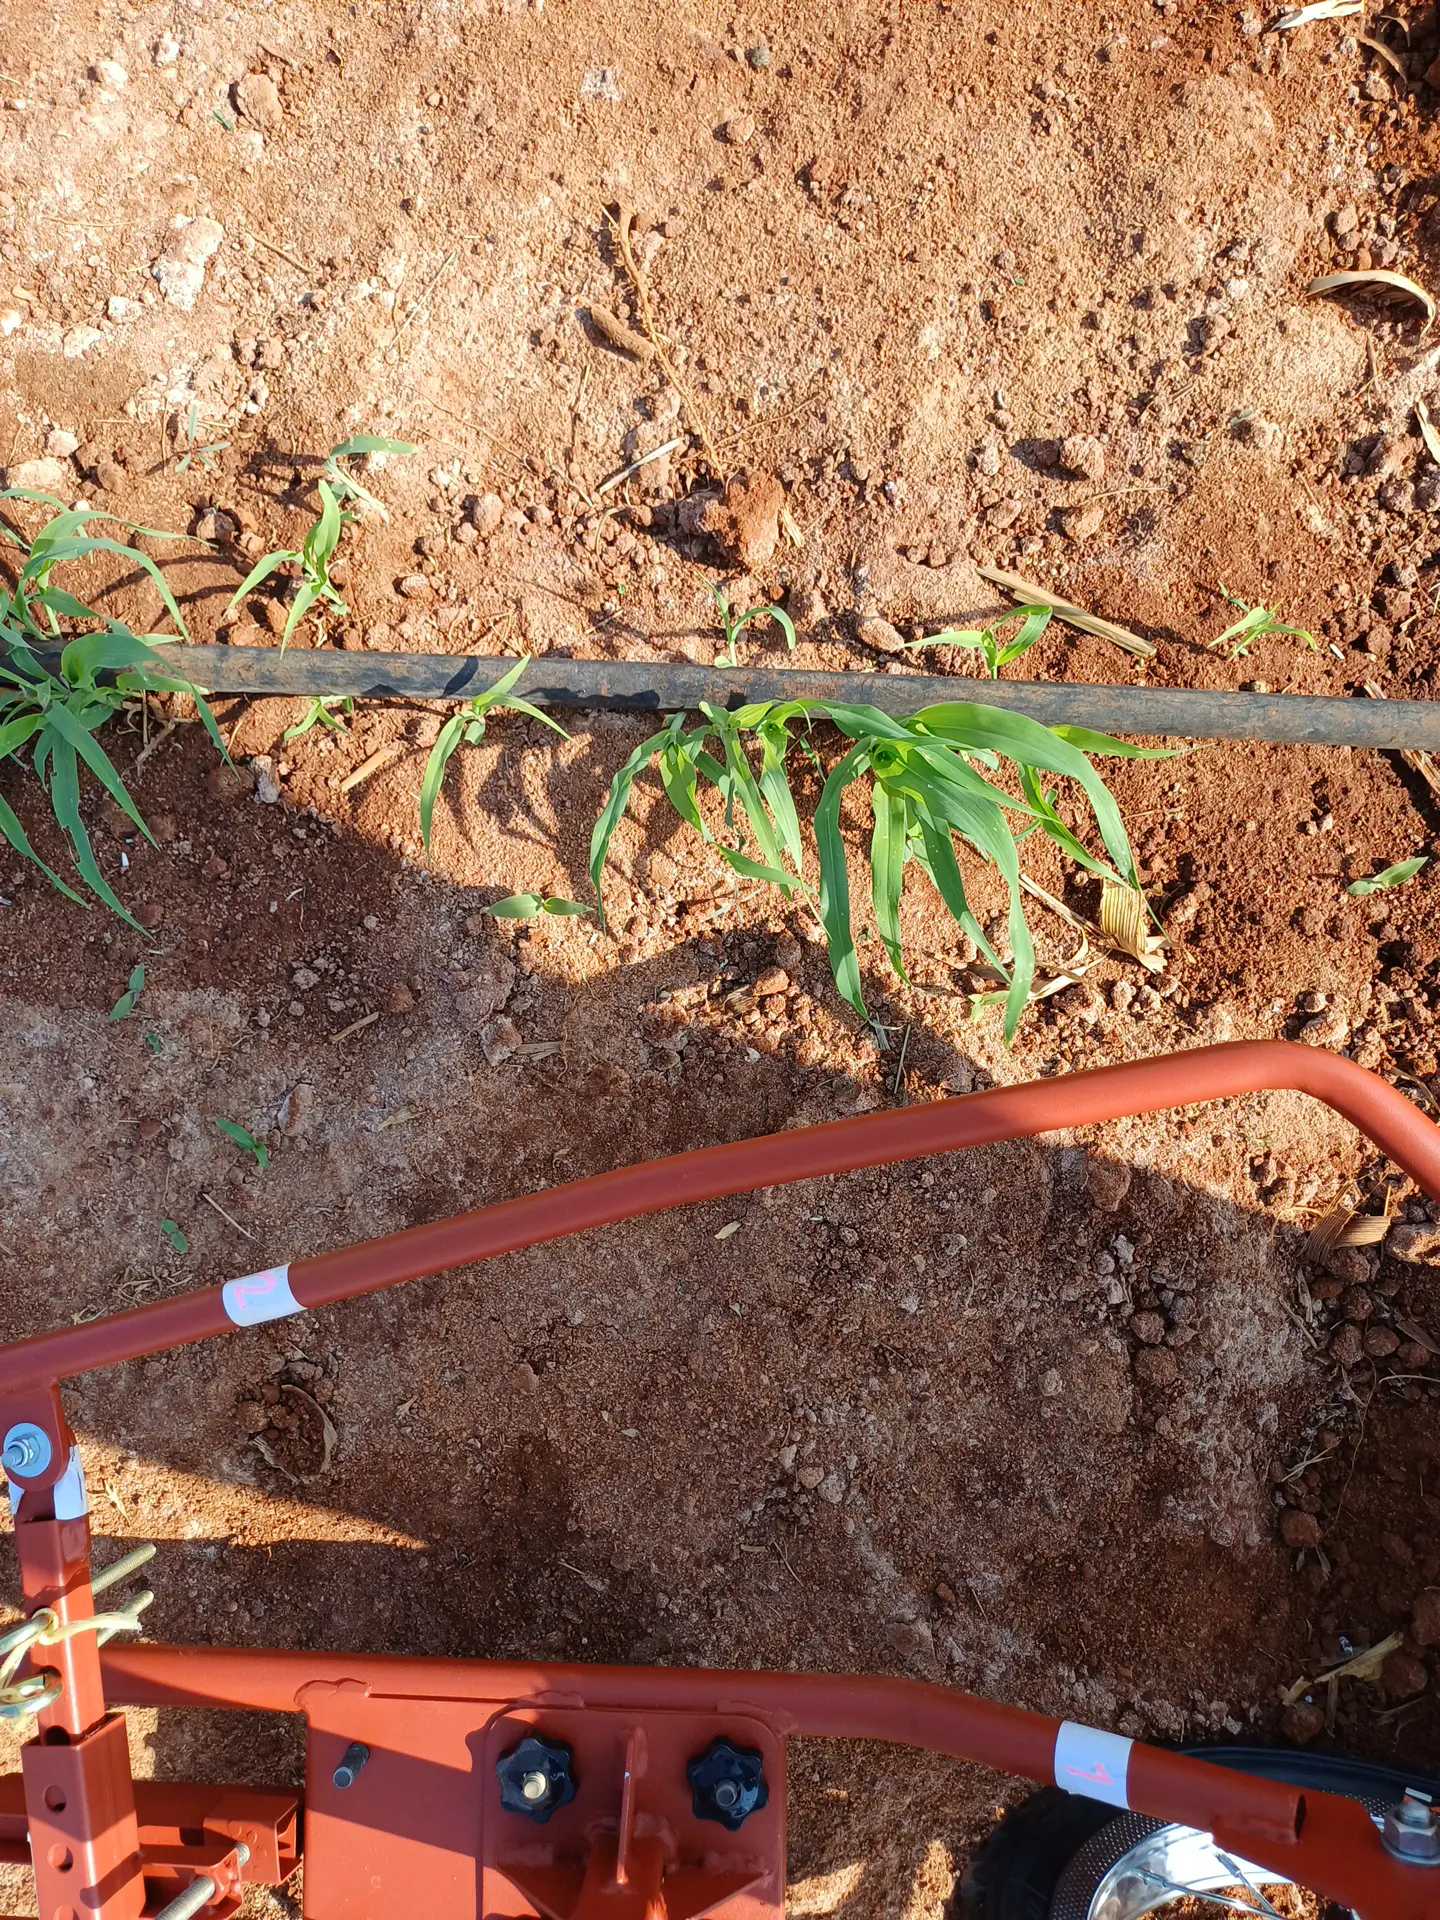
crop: sorghum
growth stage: vegetative
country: Kenya
